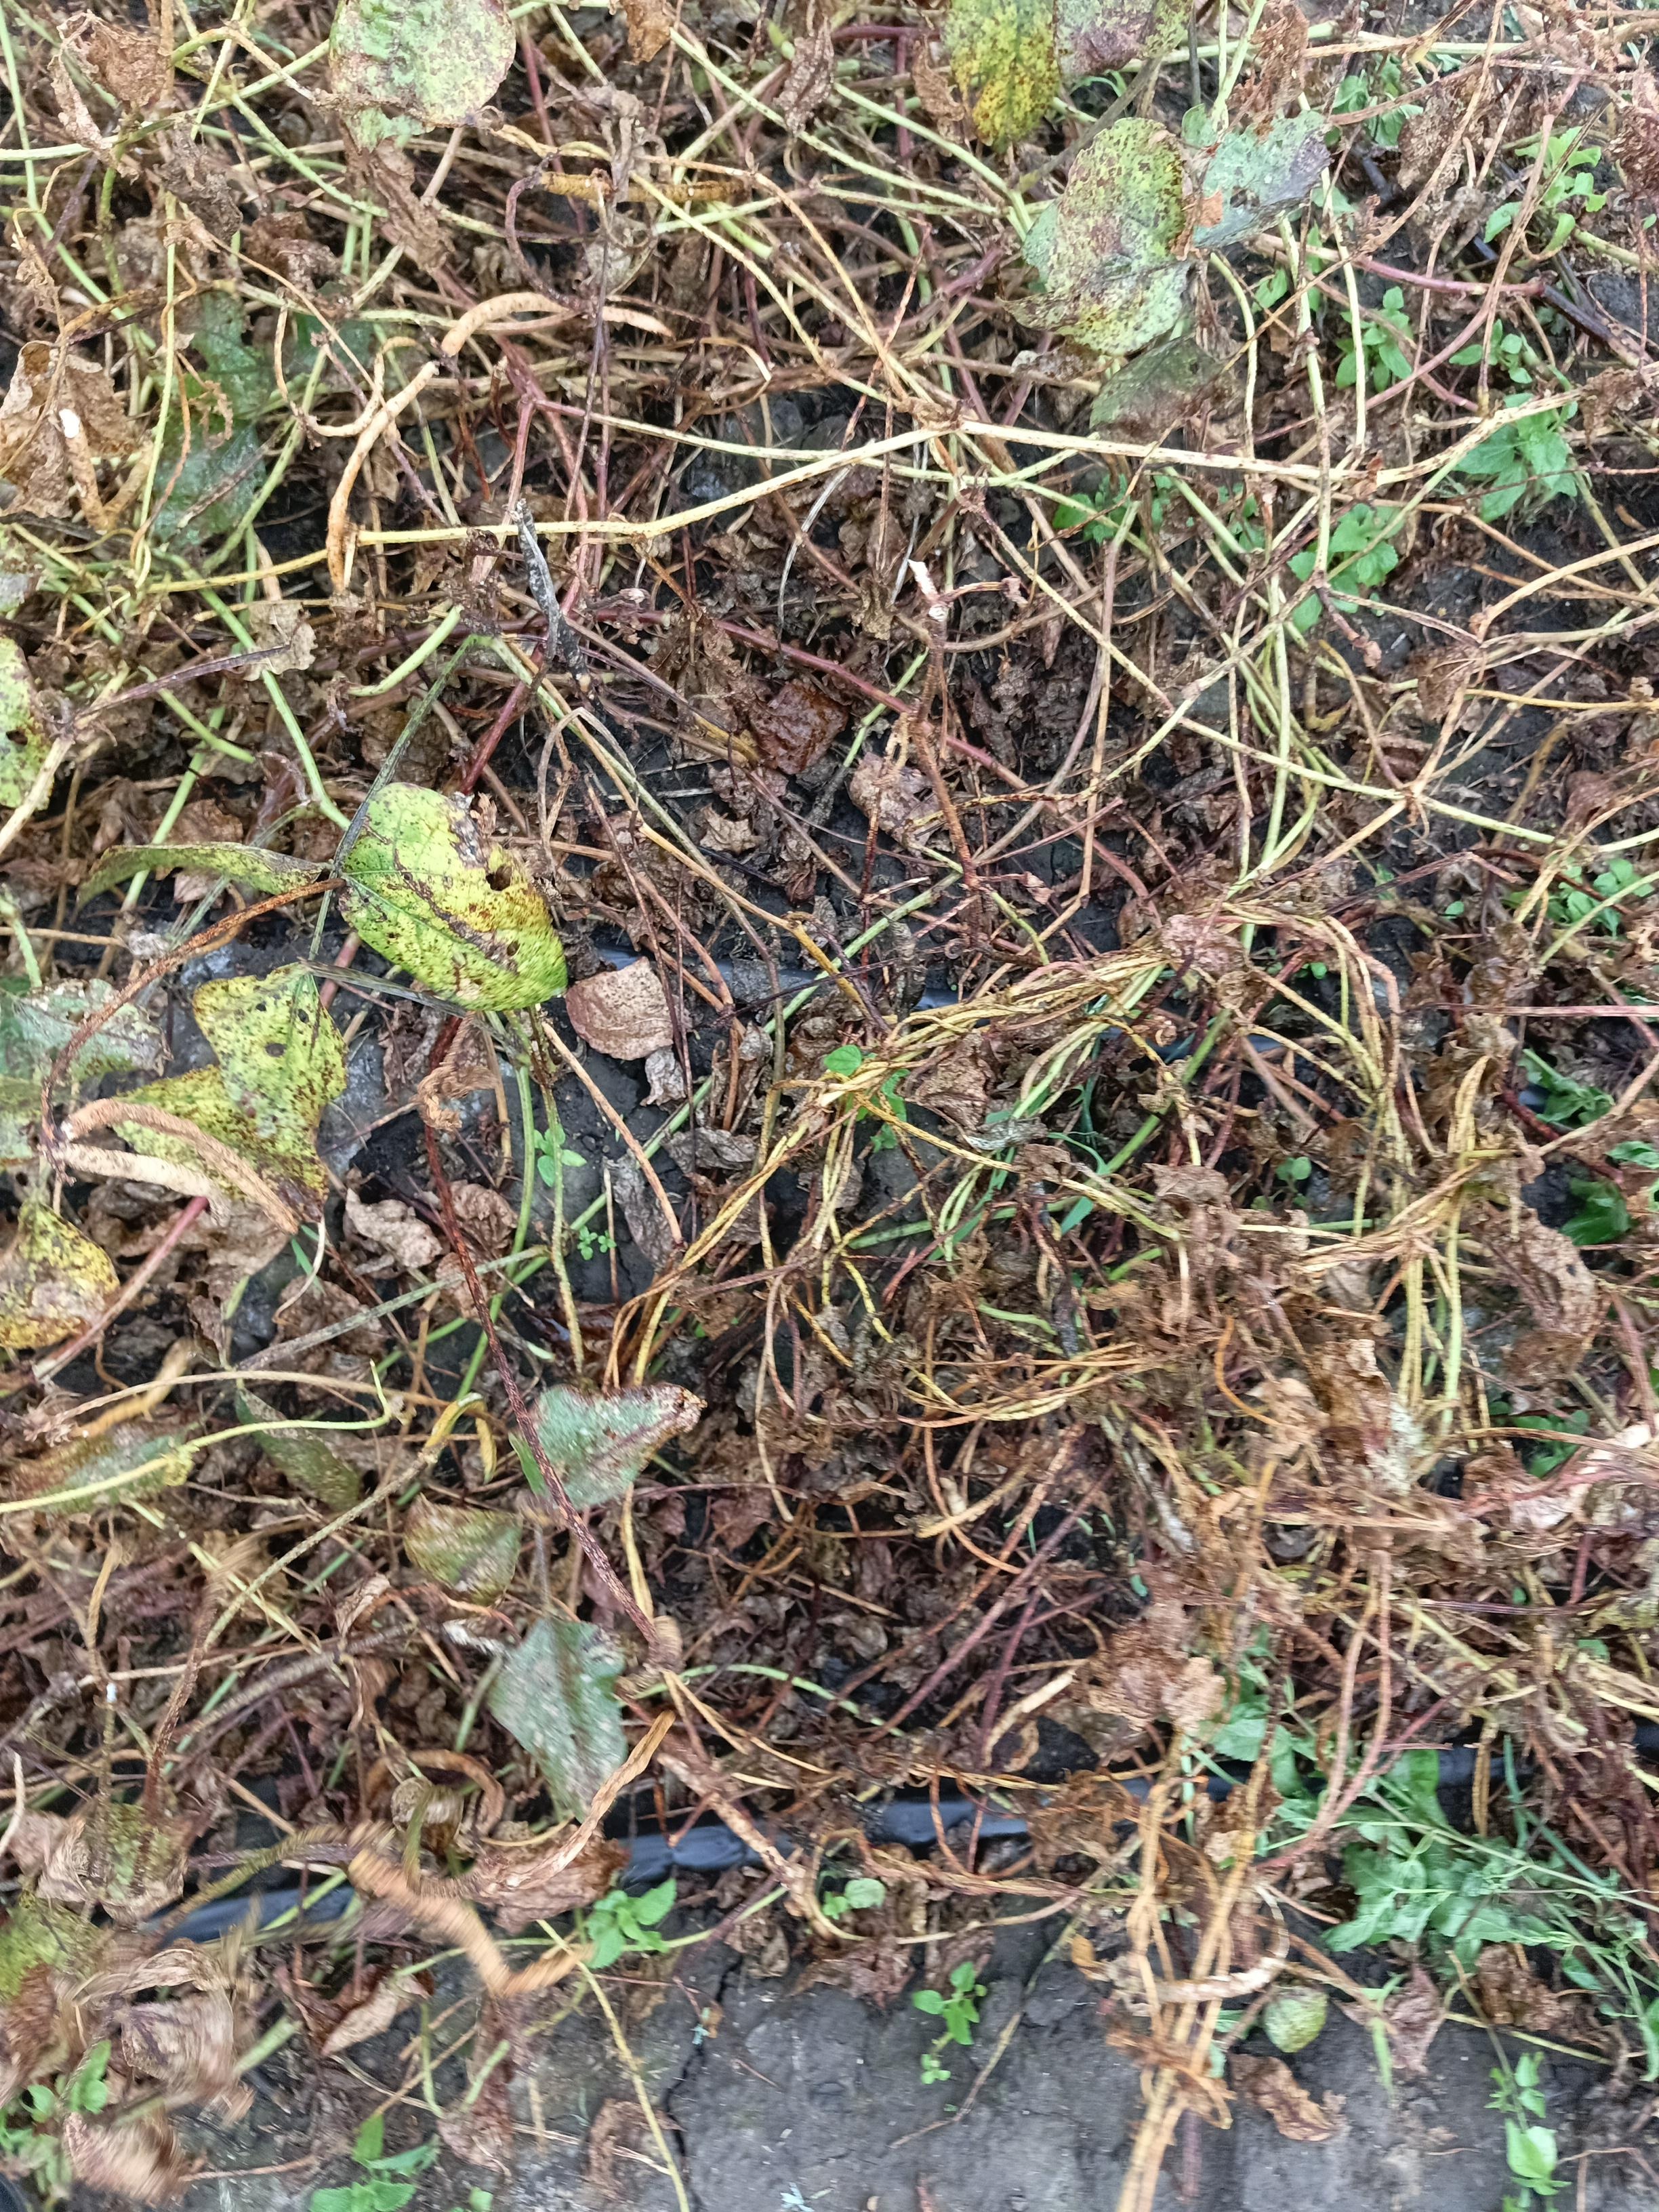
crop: cowpea
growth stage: development pod
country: Tanzania
